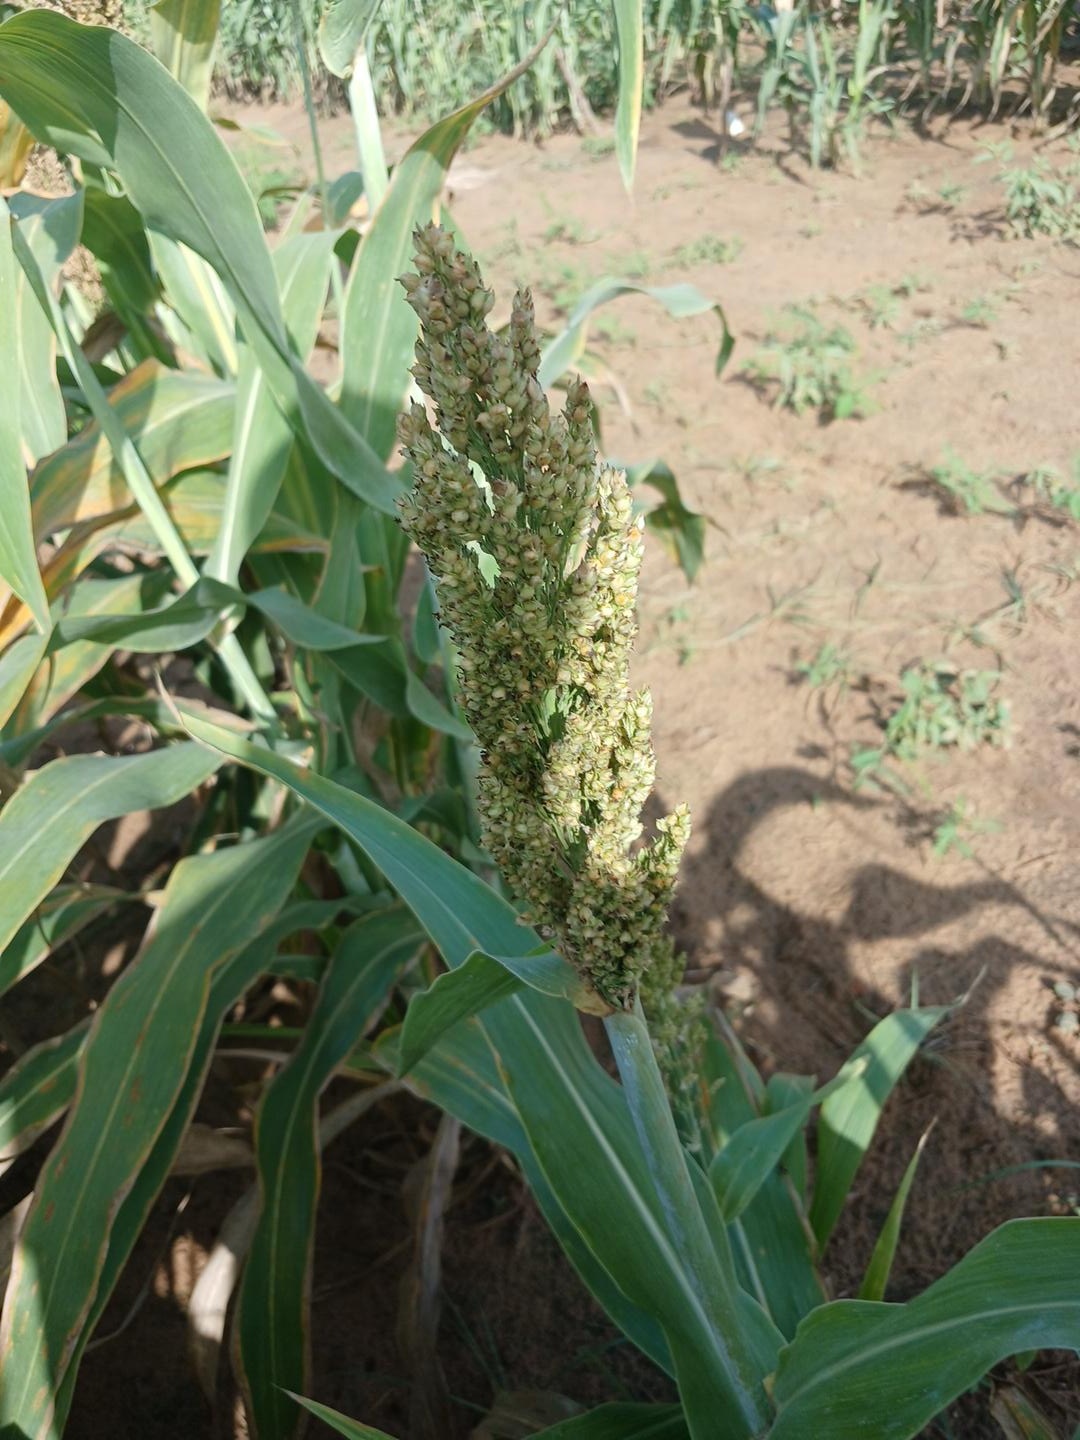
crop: sorghum
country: Senegal
